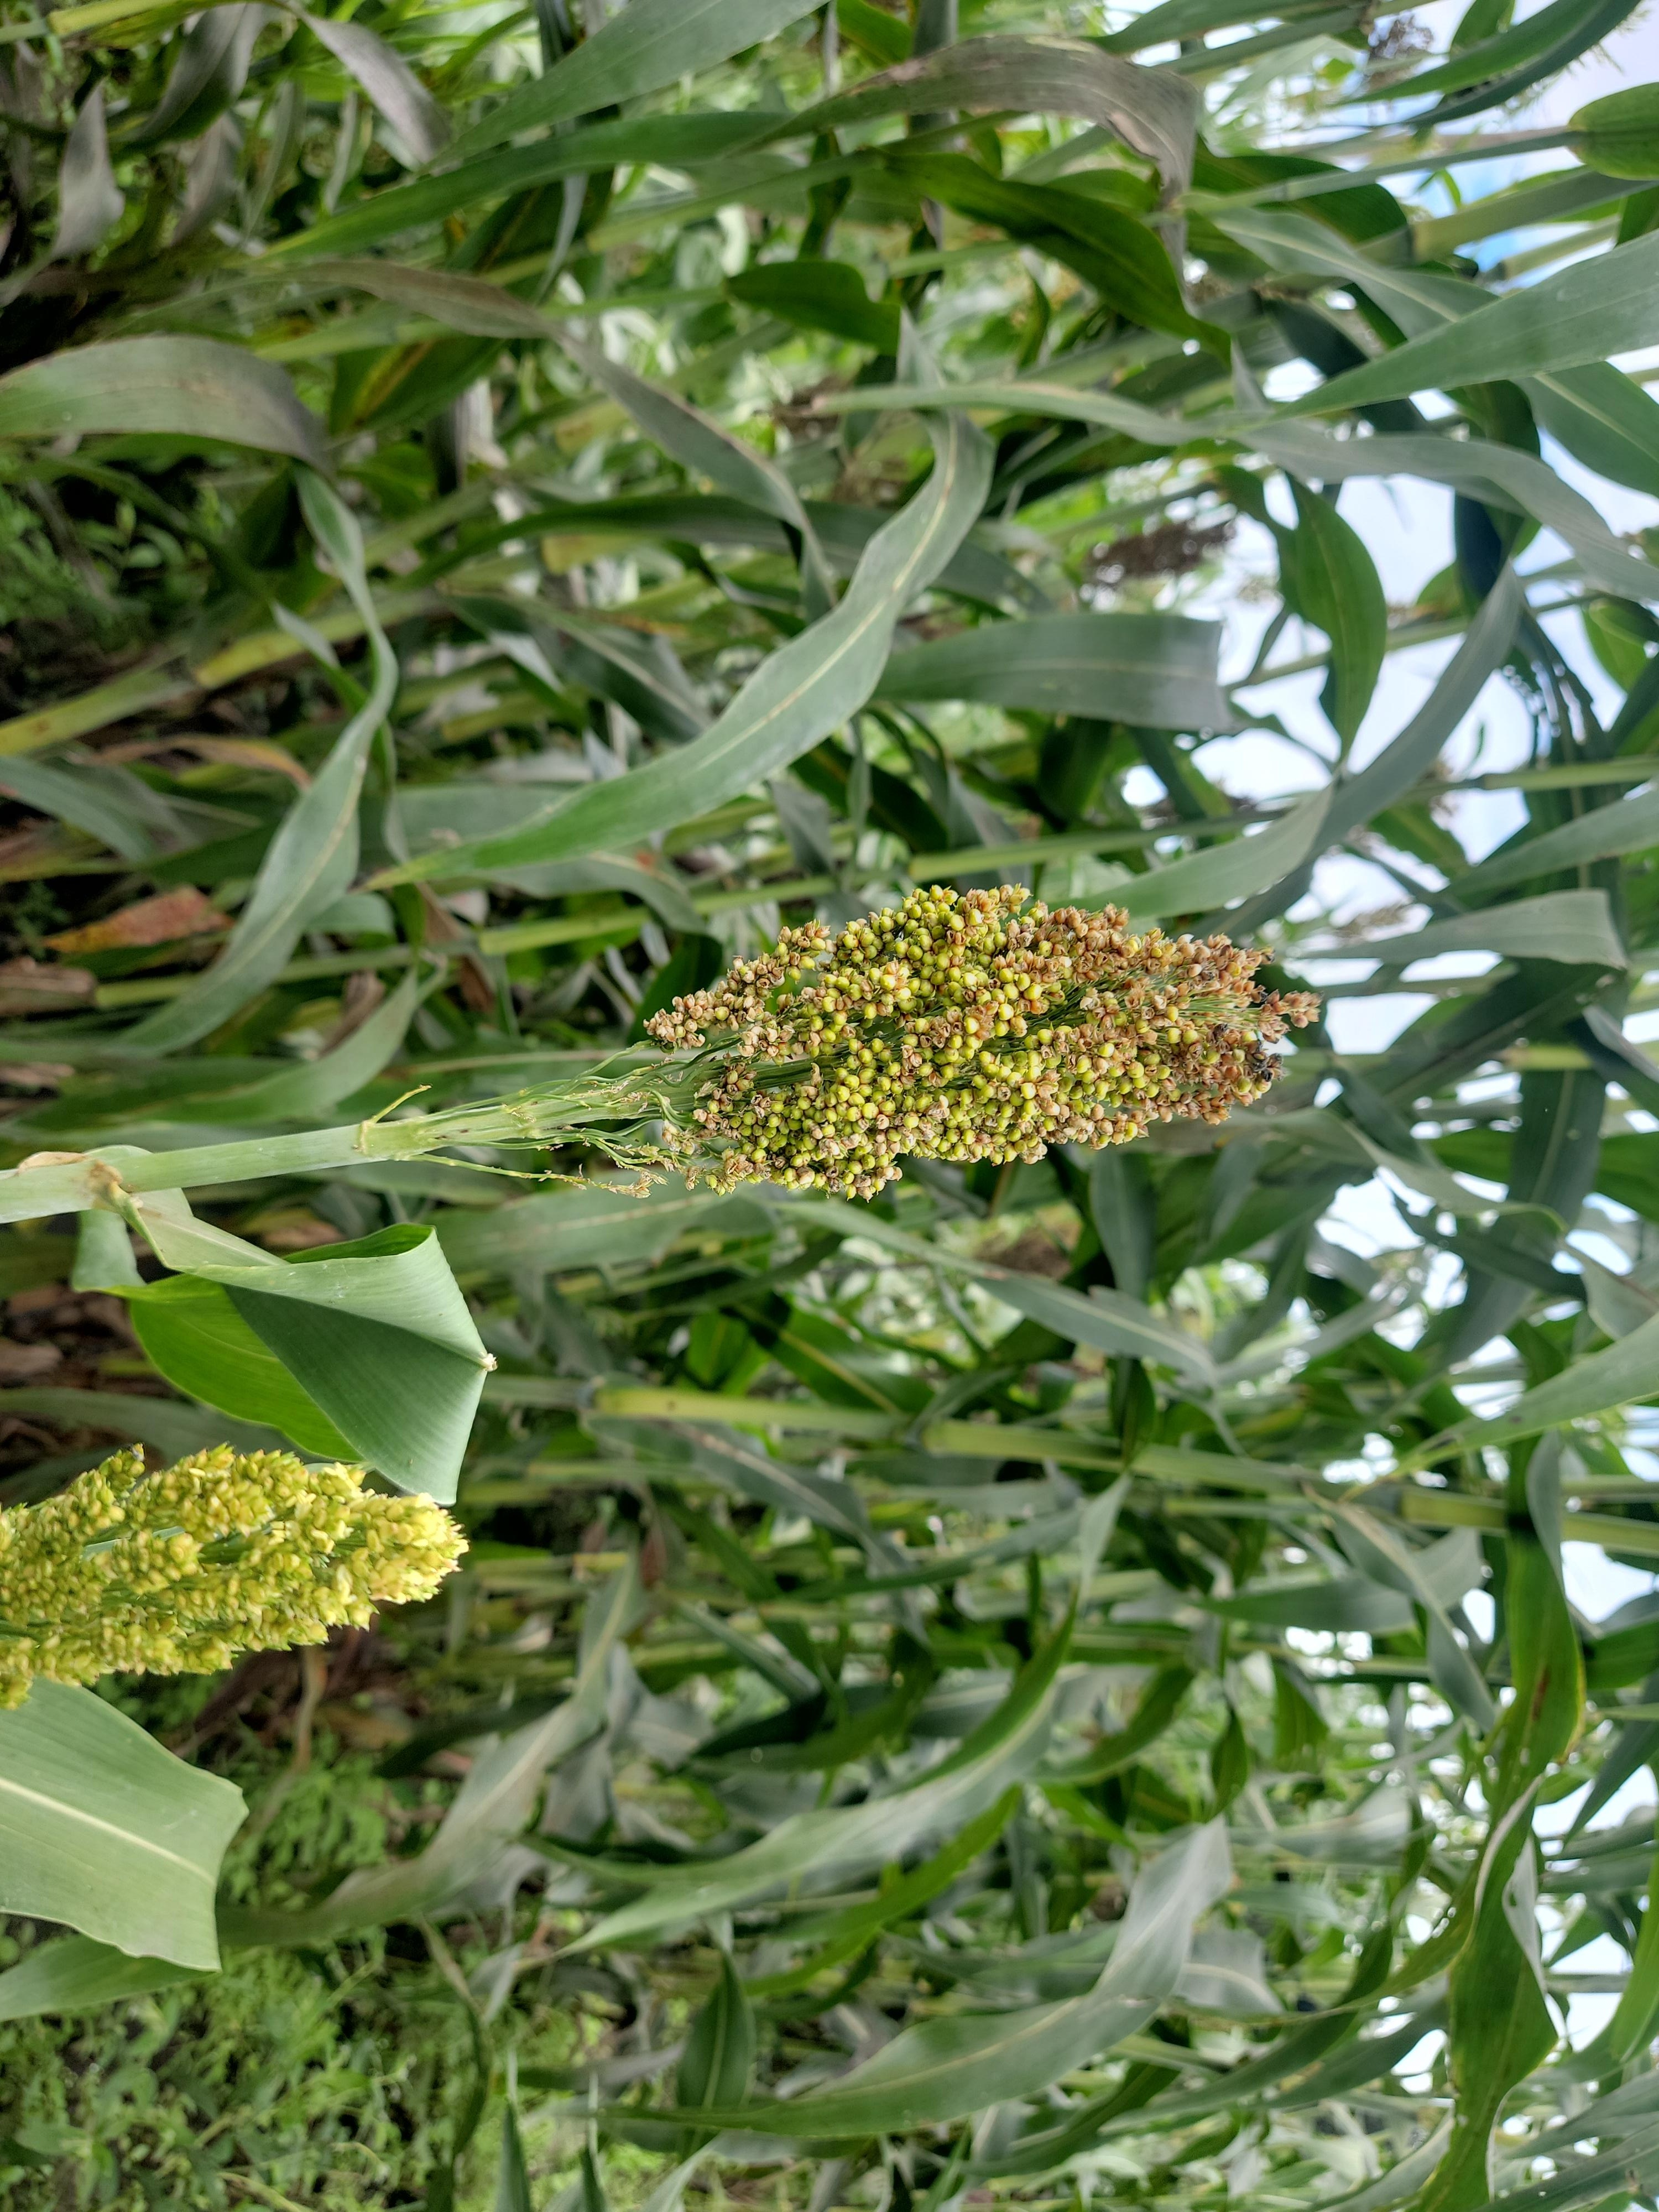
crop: sorghum
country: Tanzania
